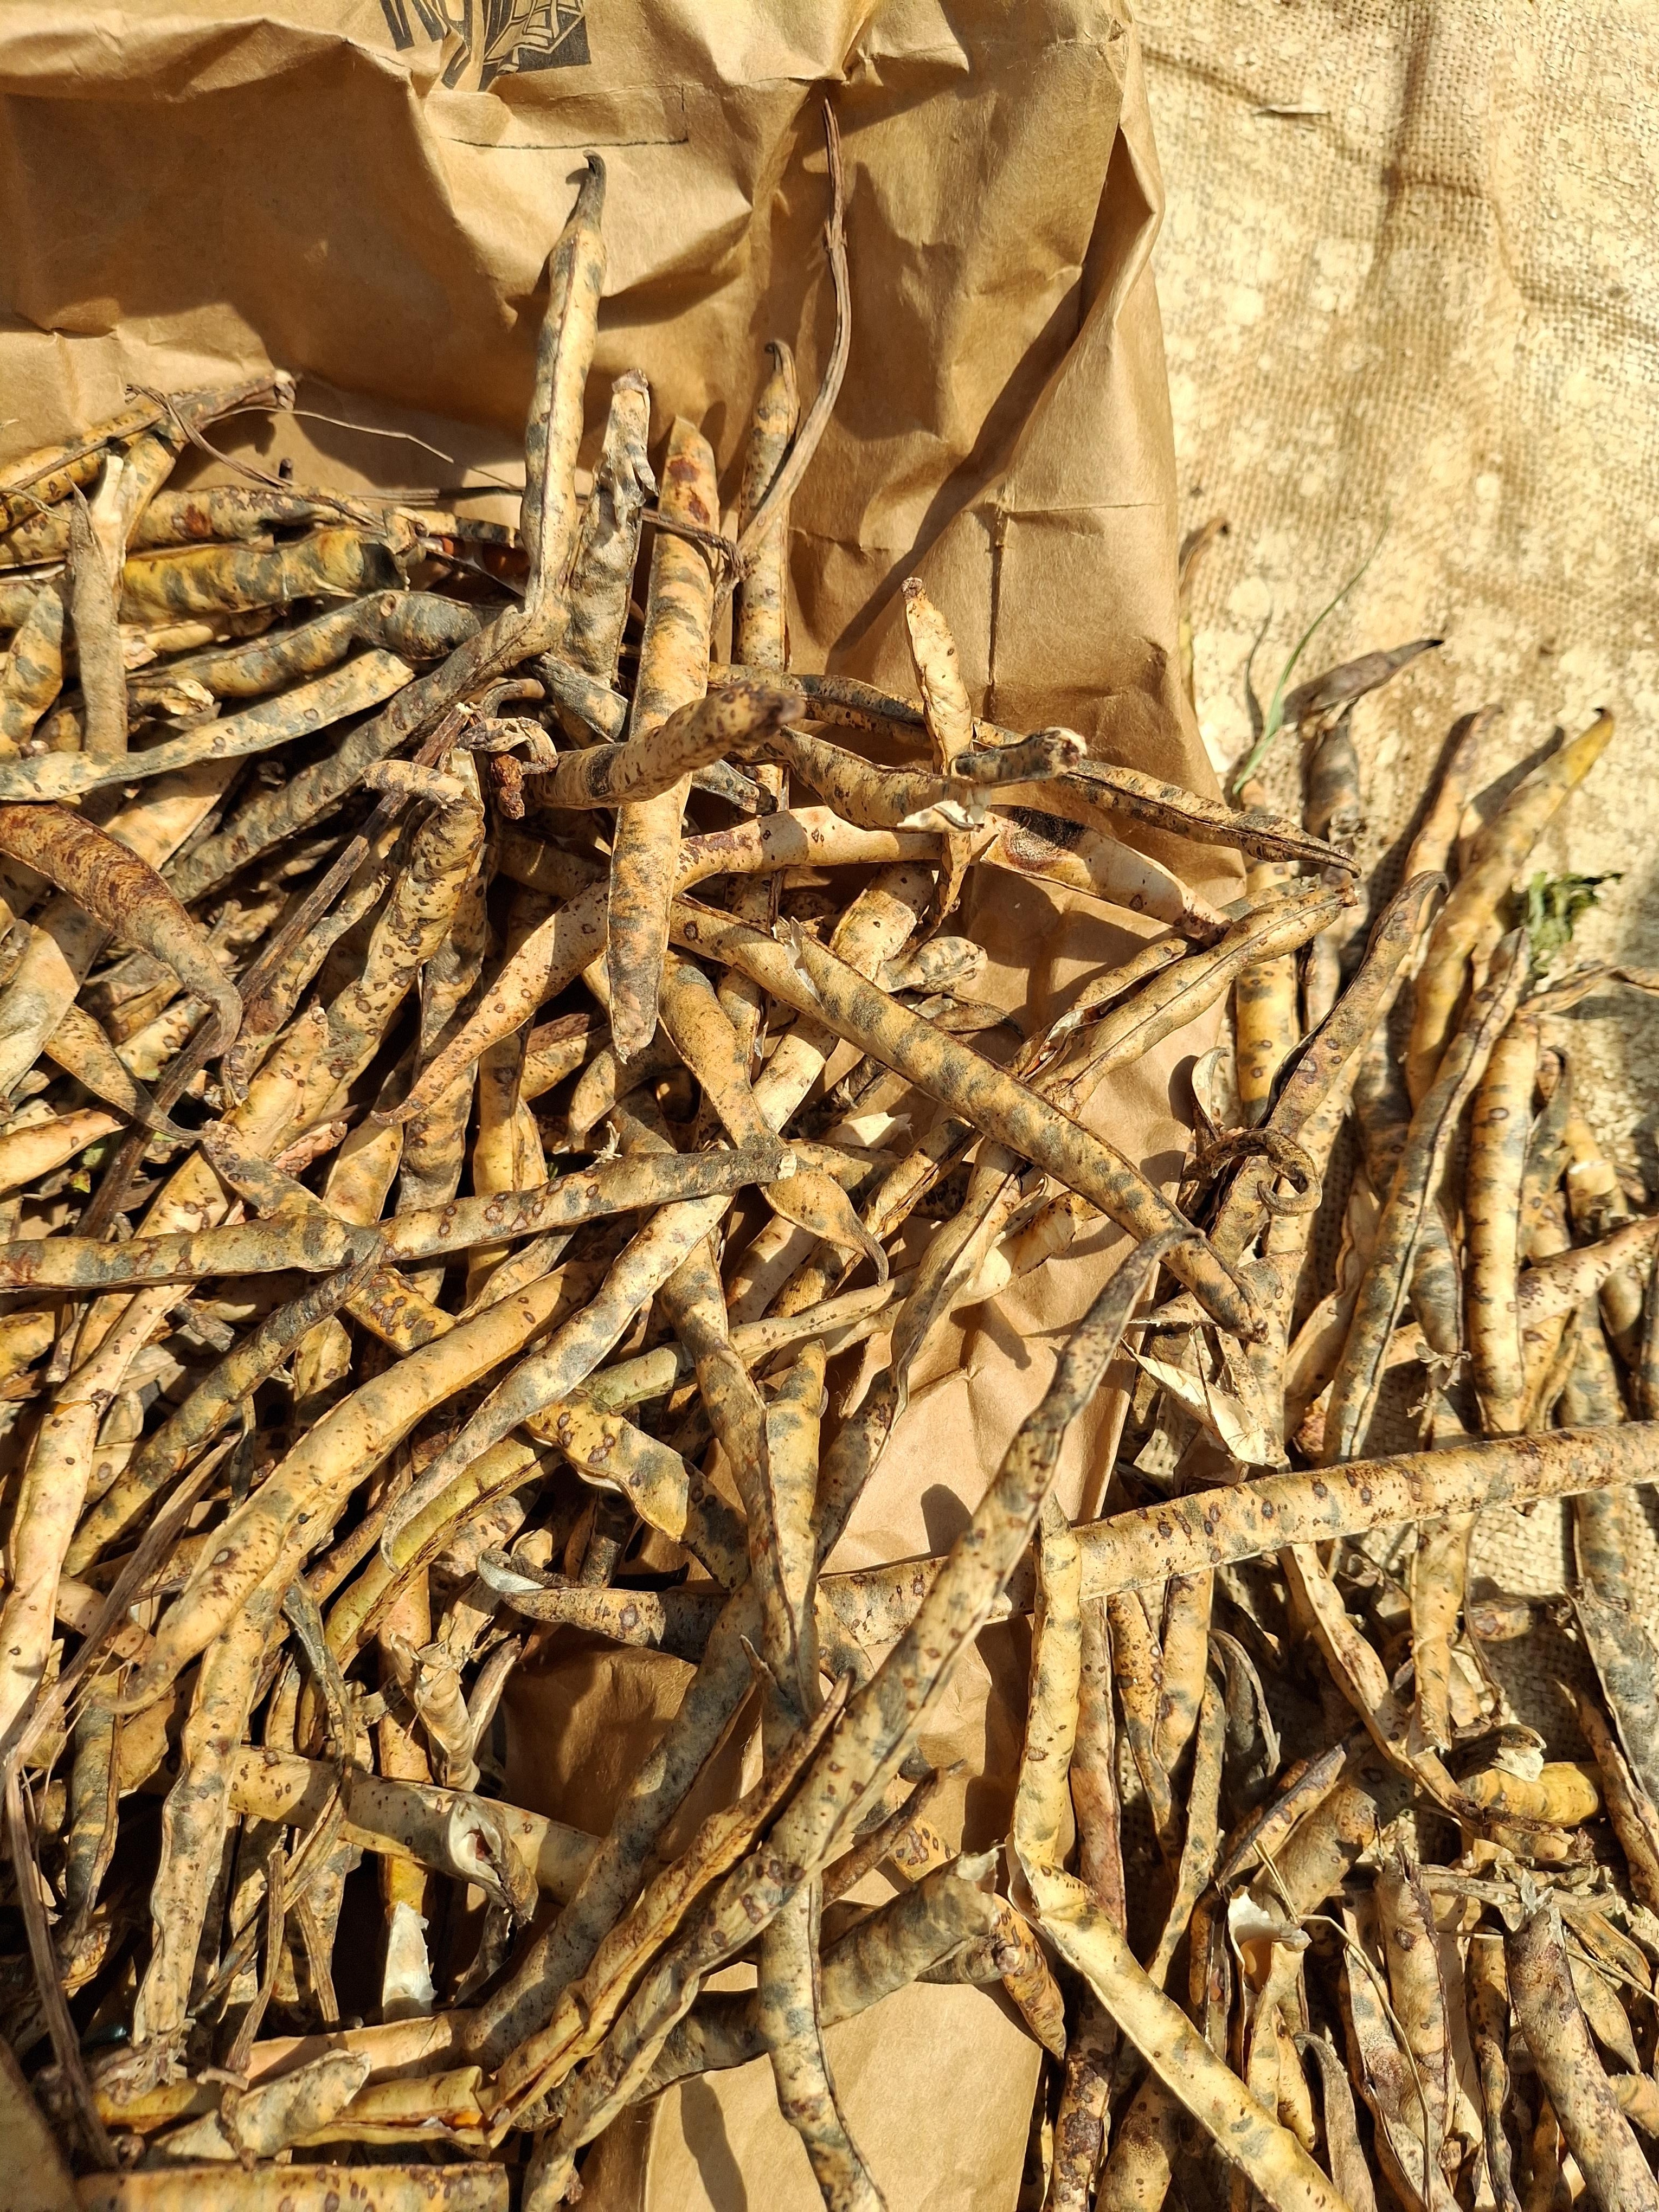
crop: cowpea
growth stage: harvest
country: Nigeria
